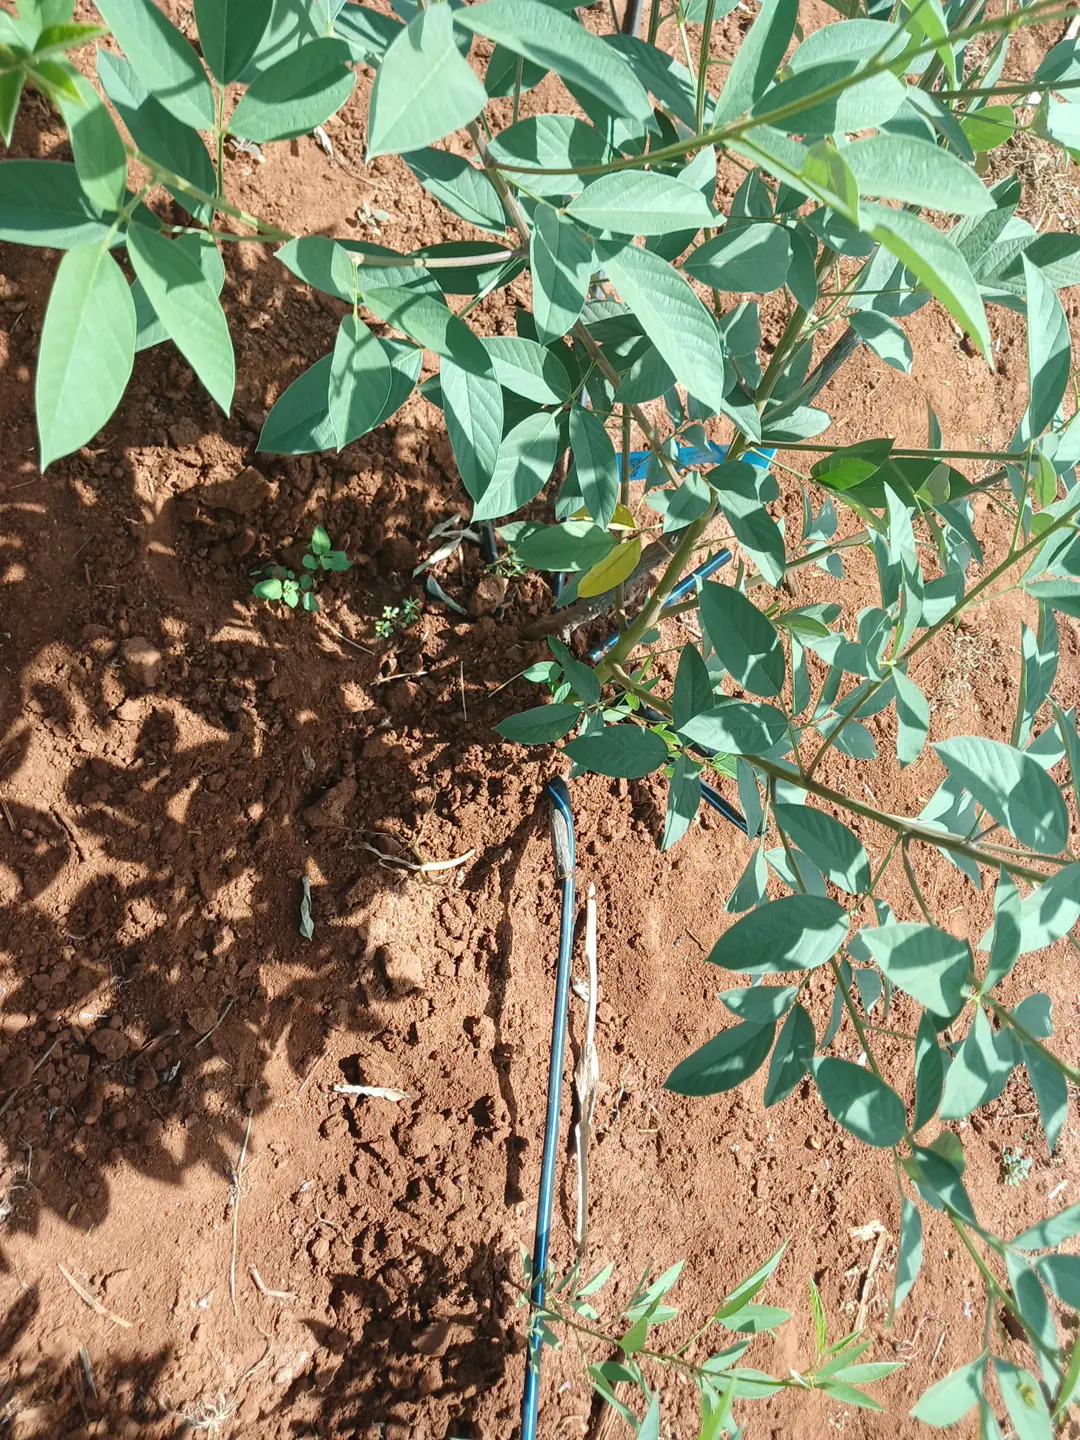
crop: pigeonpea
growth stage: vegetative
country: Kenya
